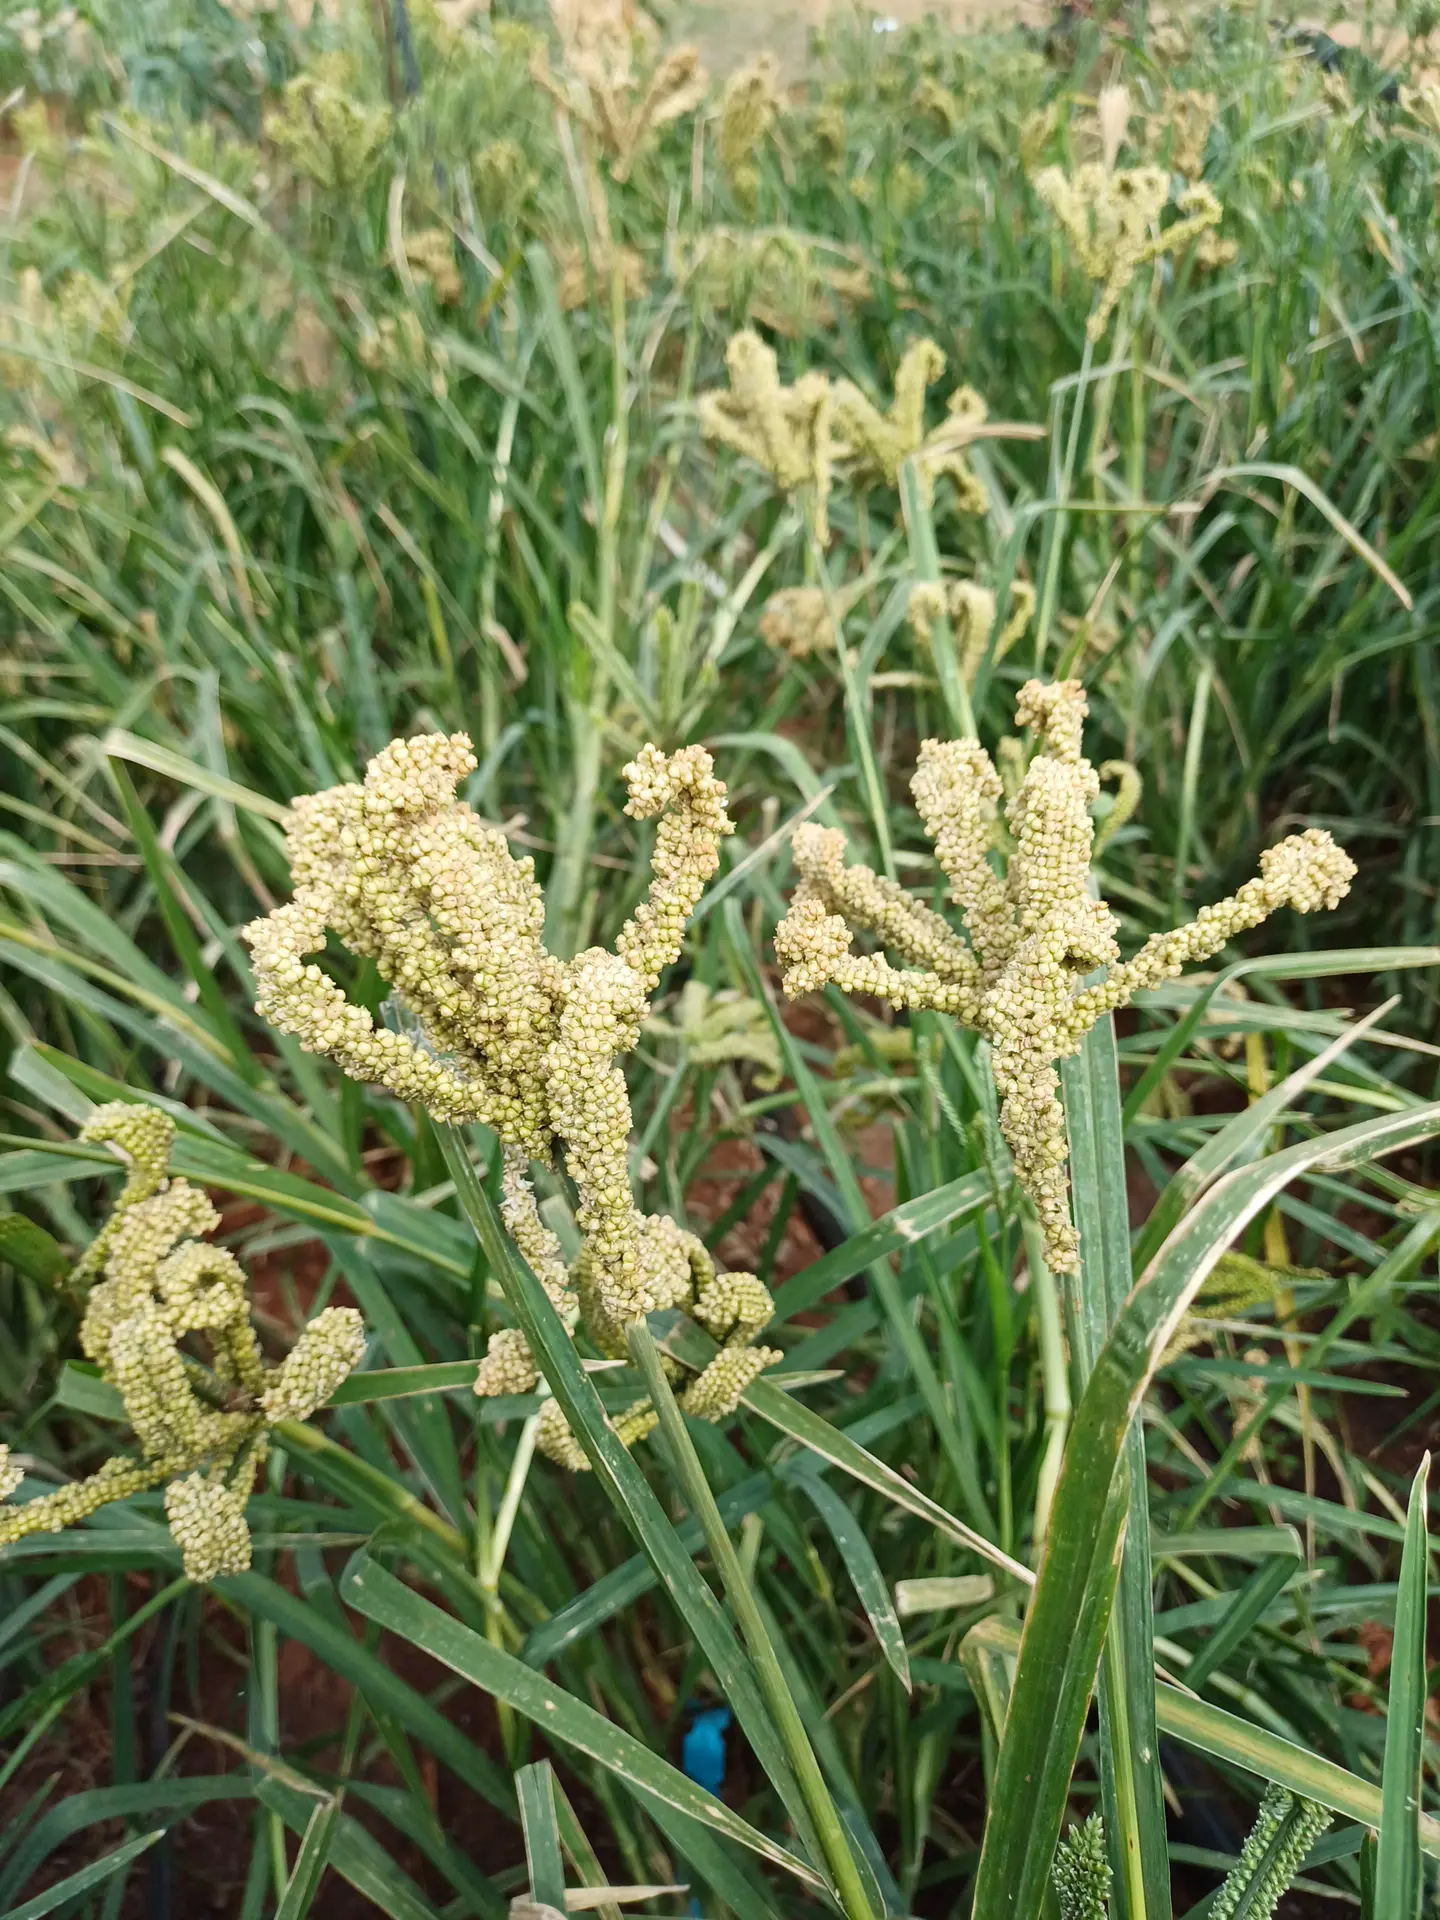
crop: finger millet
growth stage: filling grain
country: Kenya
